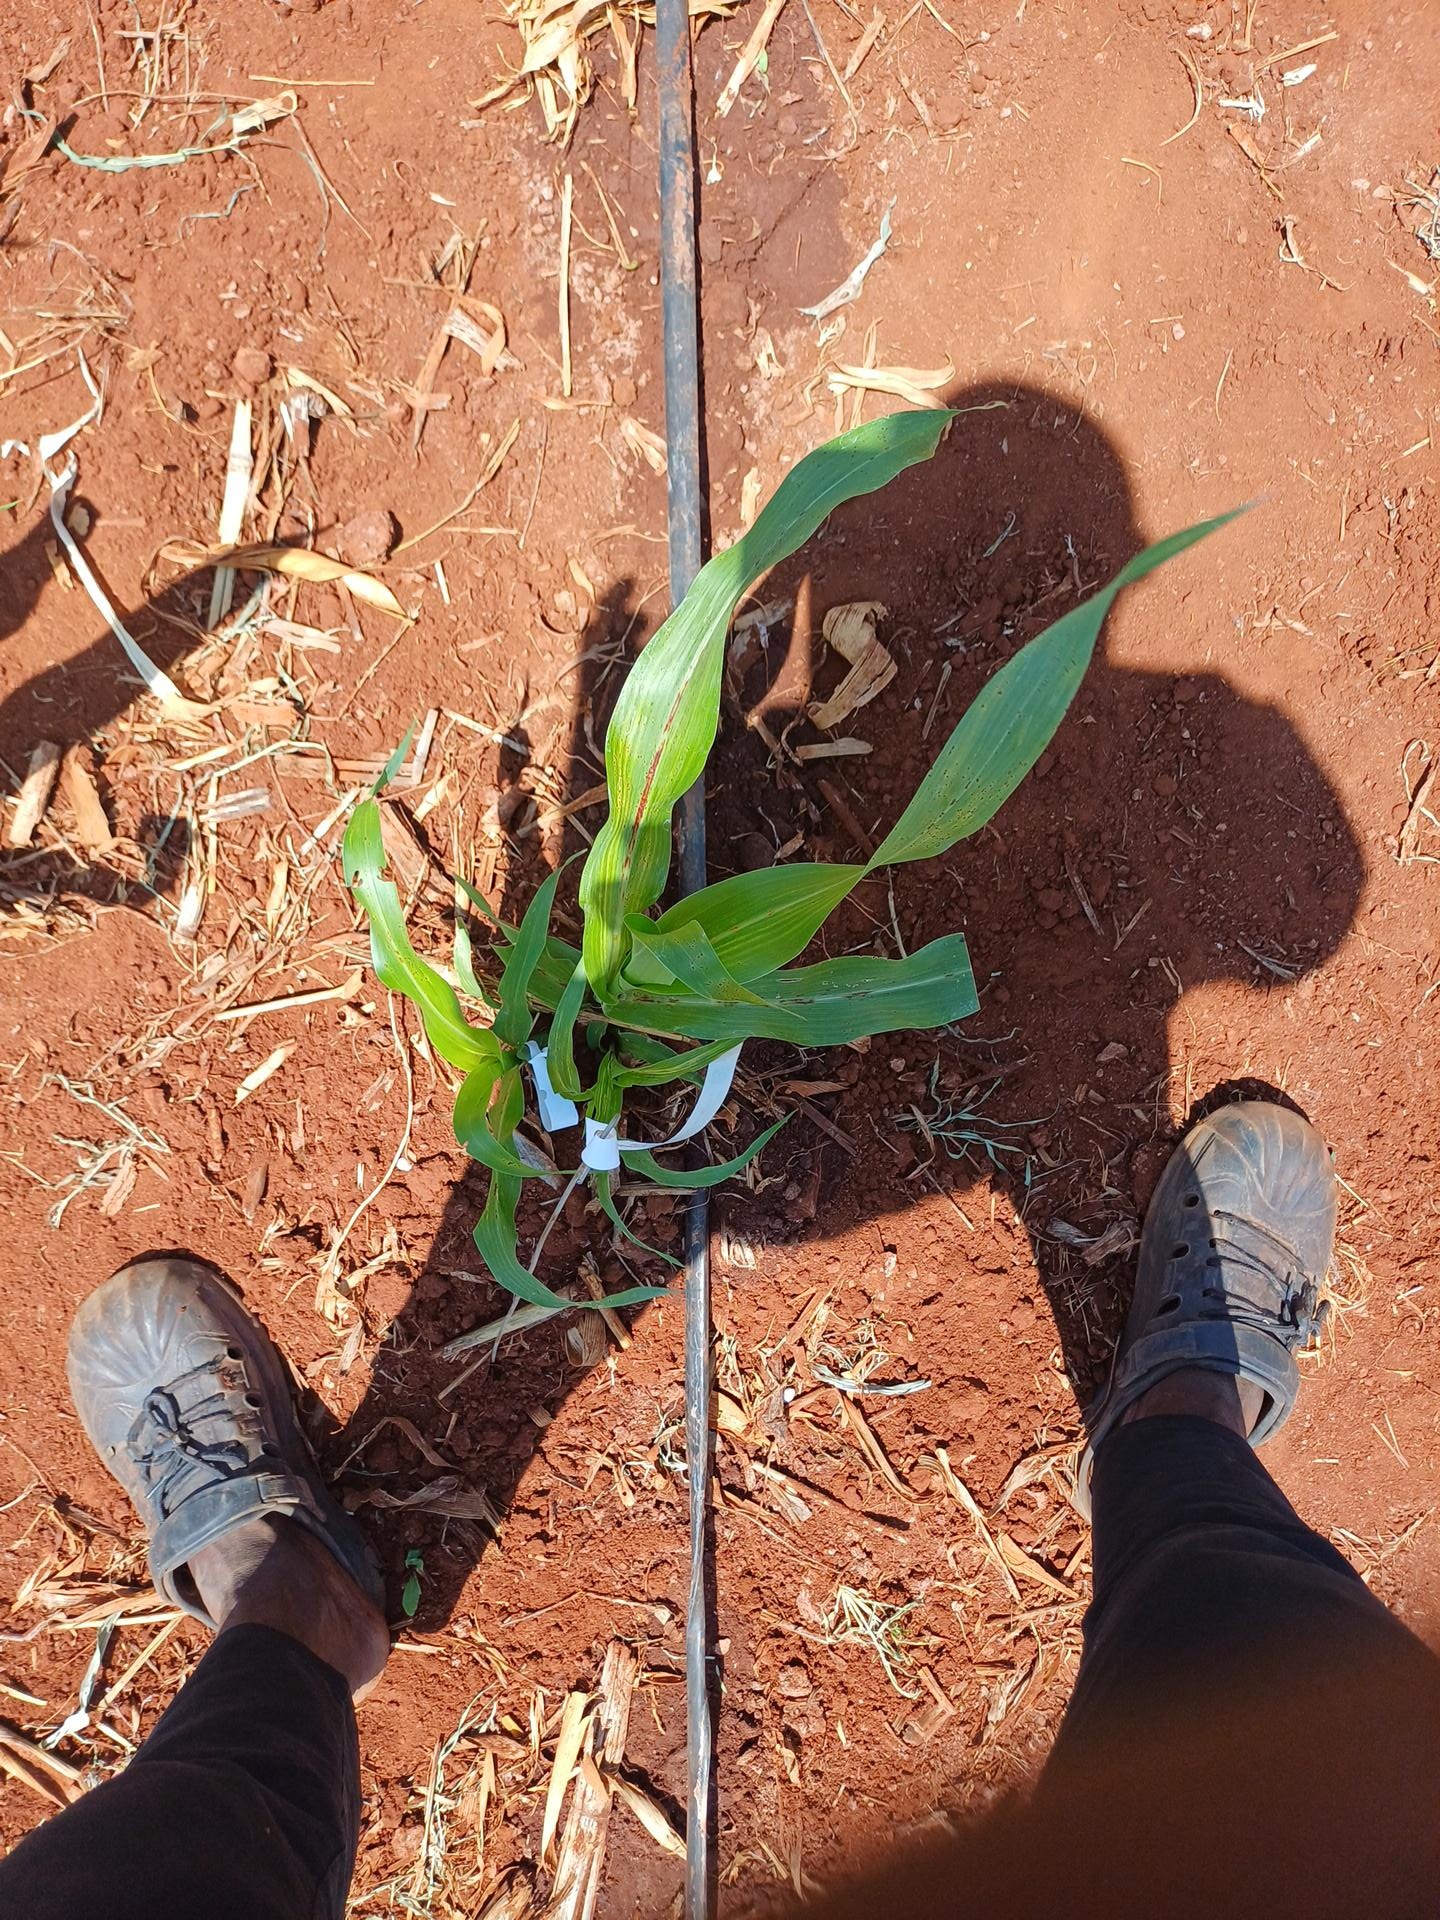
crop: sorghum
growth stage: vegetative
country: Kenya
